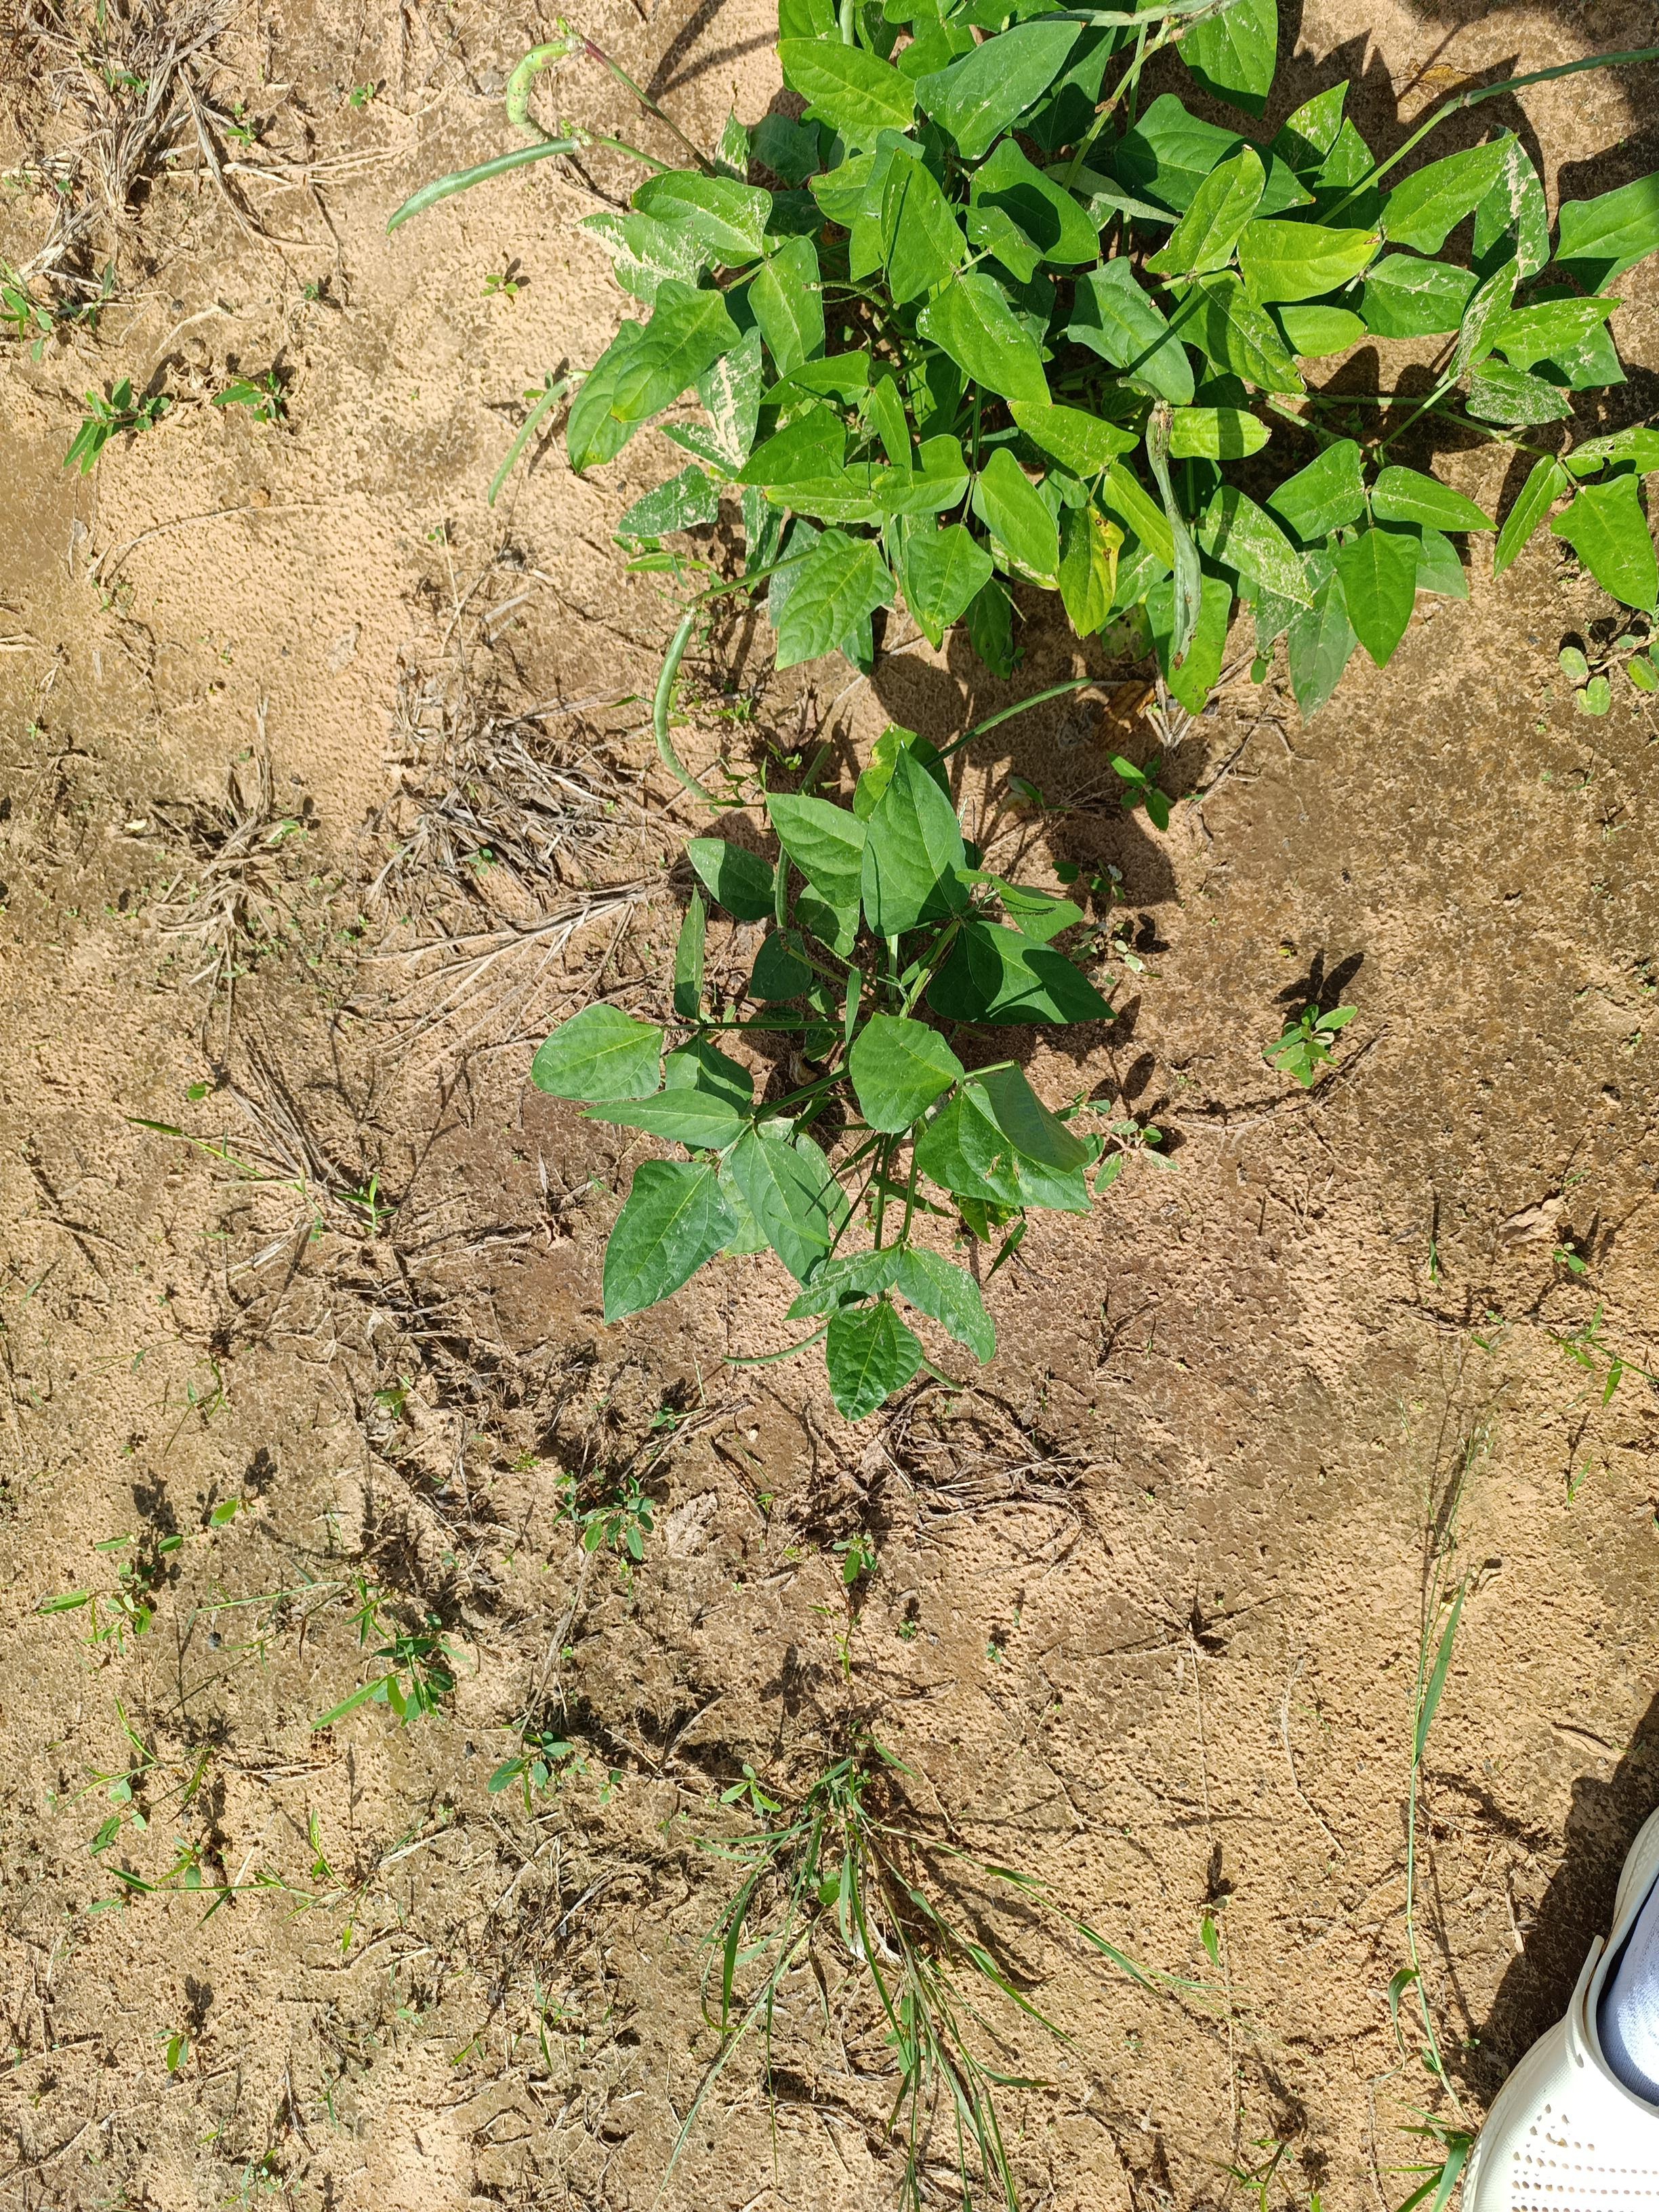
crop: cowpea
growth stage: development pod
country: Nigeria
